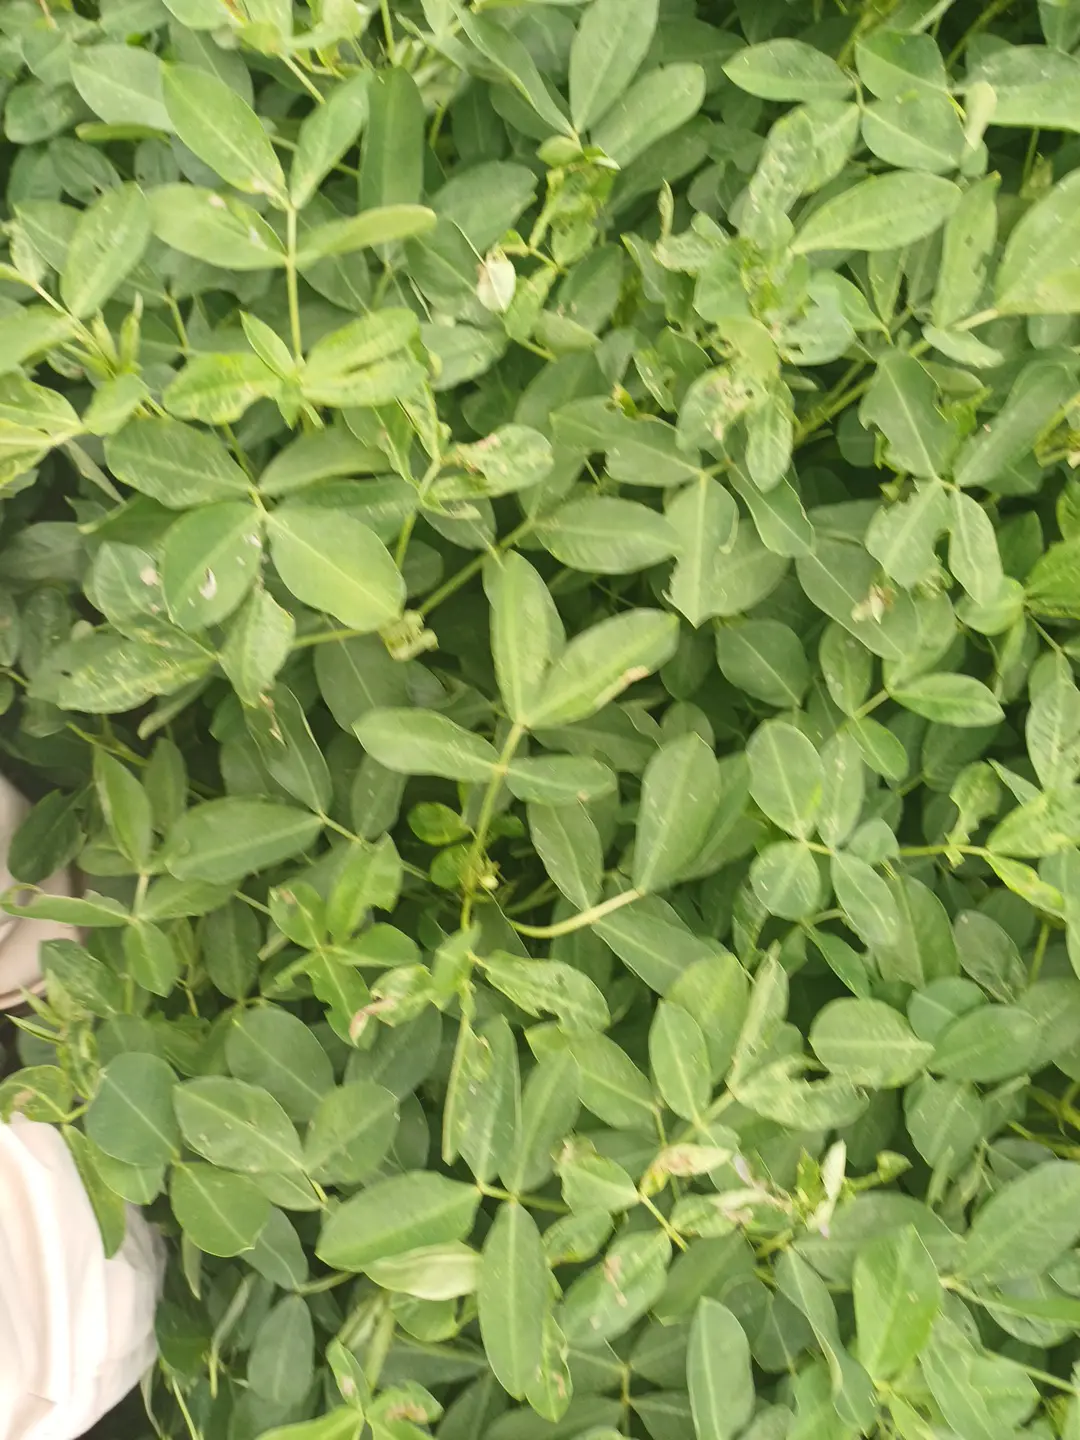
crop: groundnut
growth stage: pegging
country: Kenya
